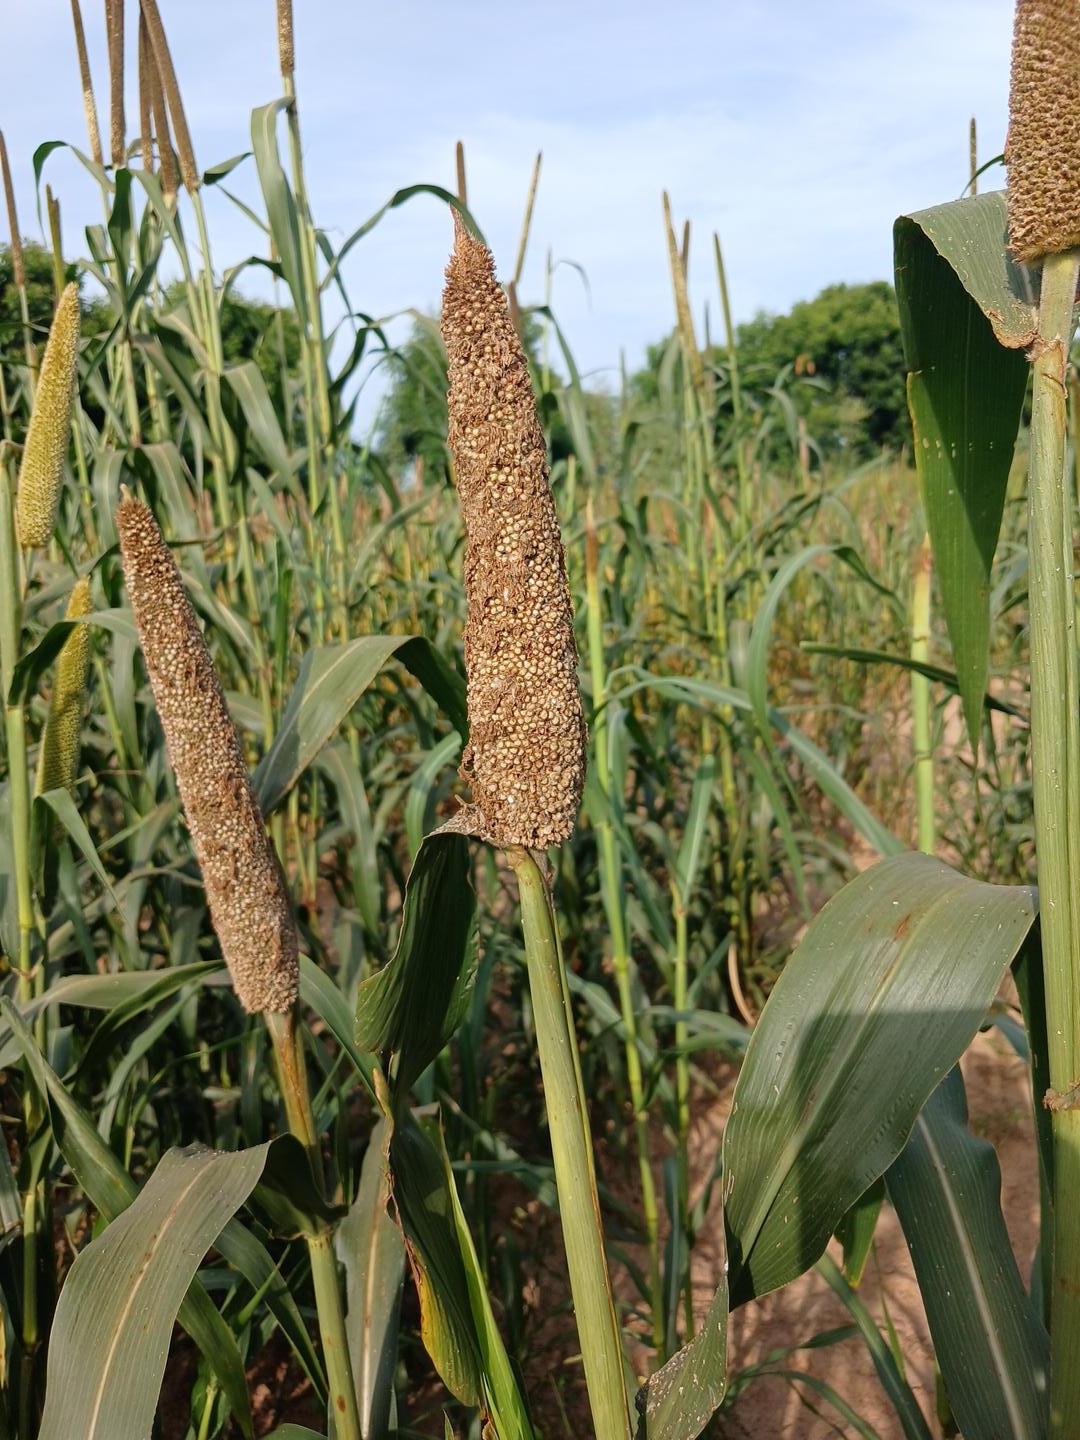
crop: pearl millet
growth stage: maturity
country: Senegal
